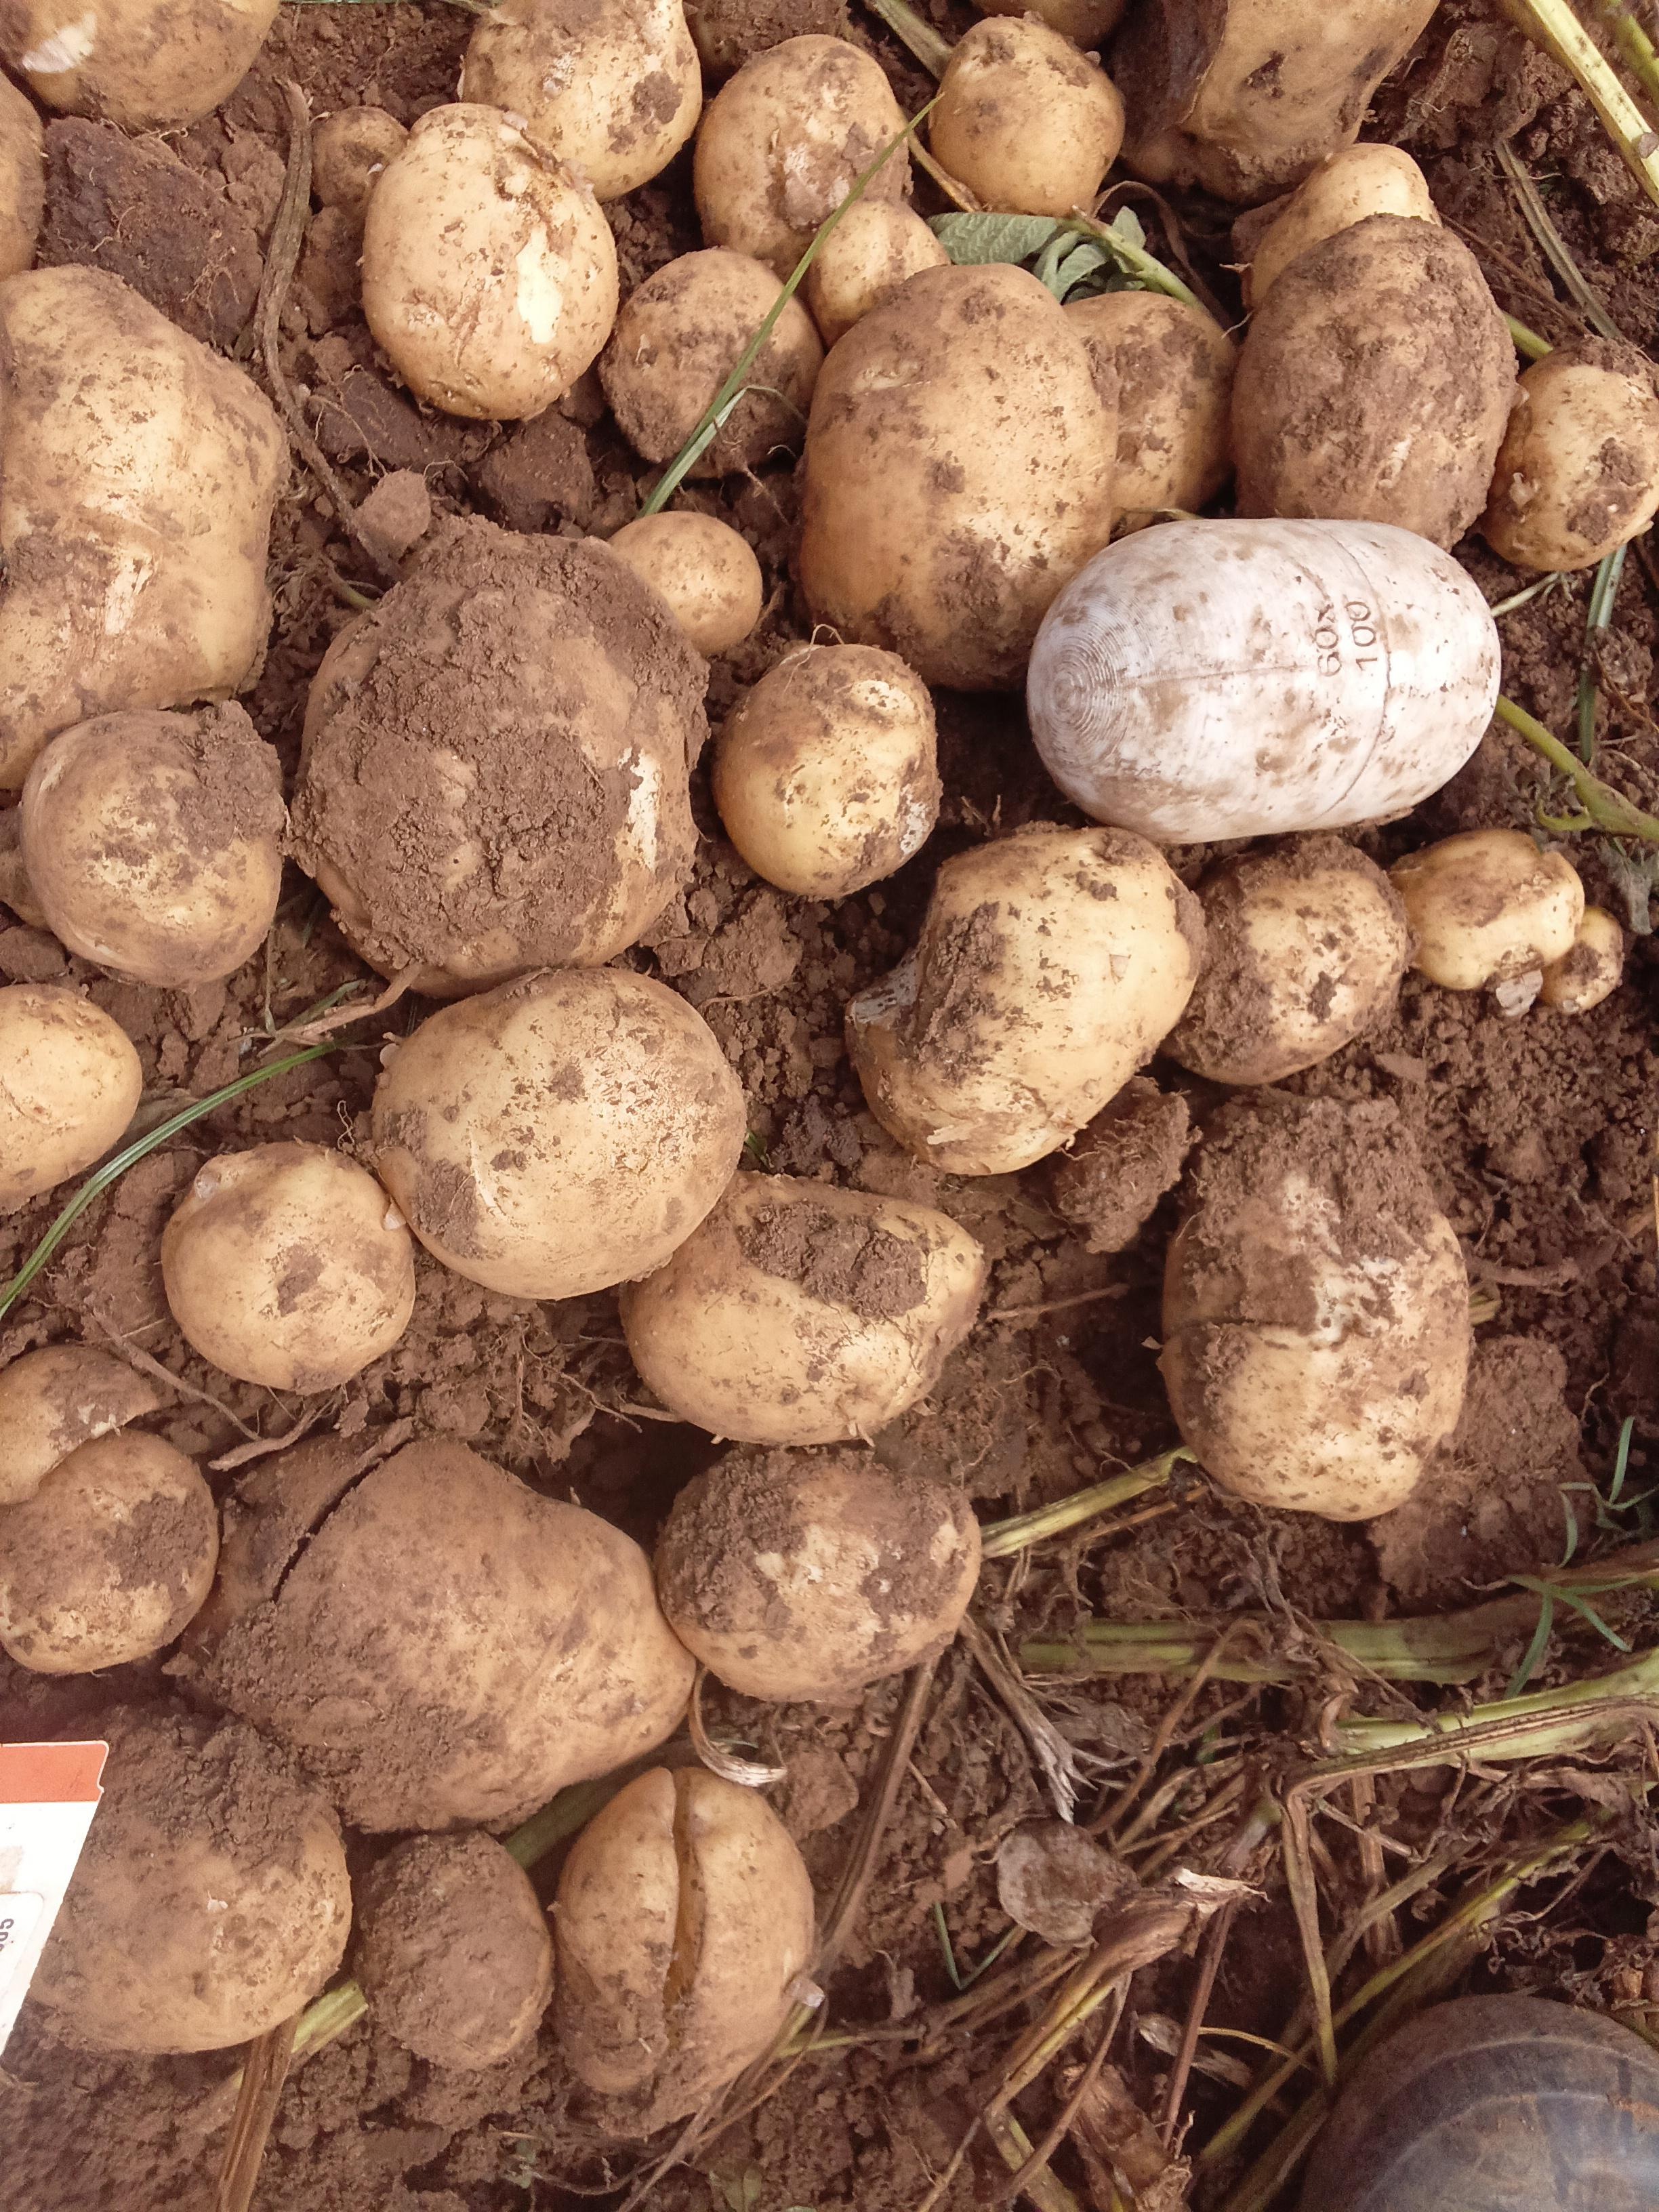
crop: potato
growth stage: harvest
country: Kenya
